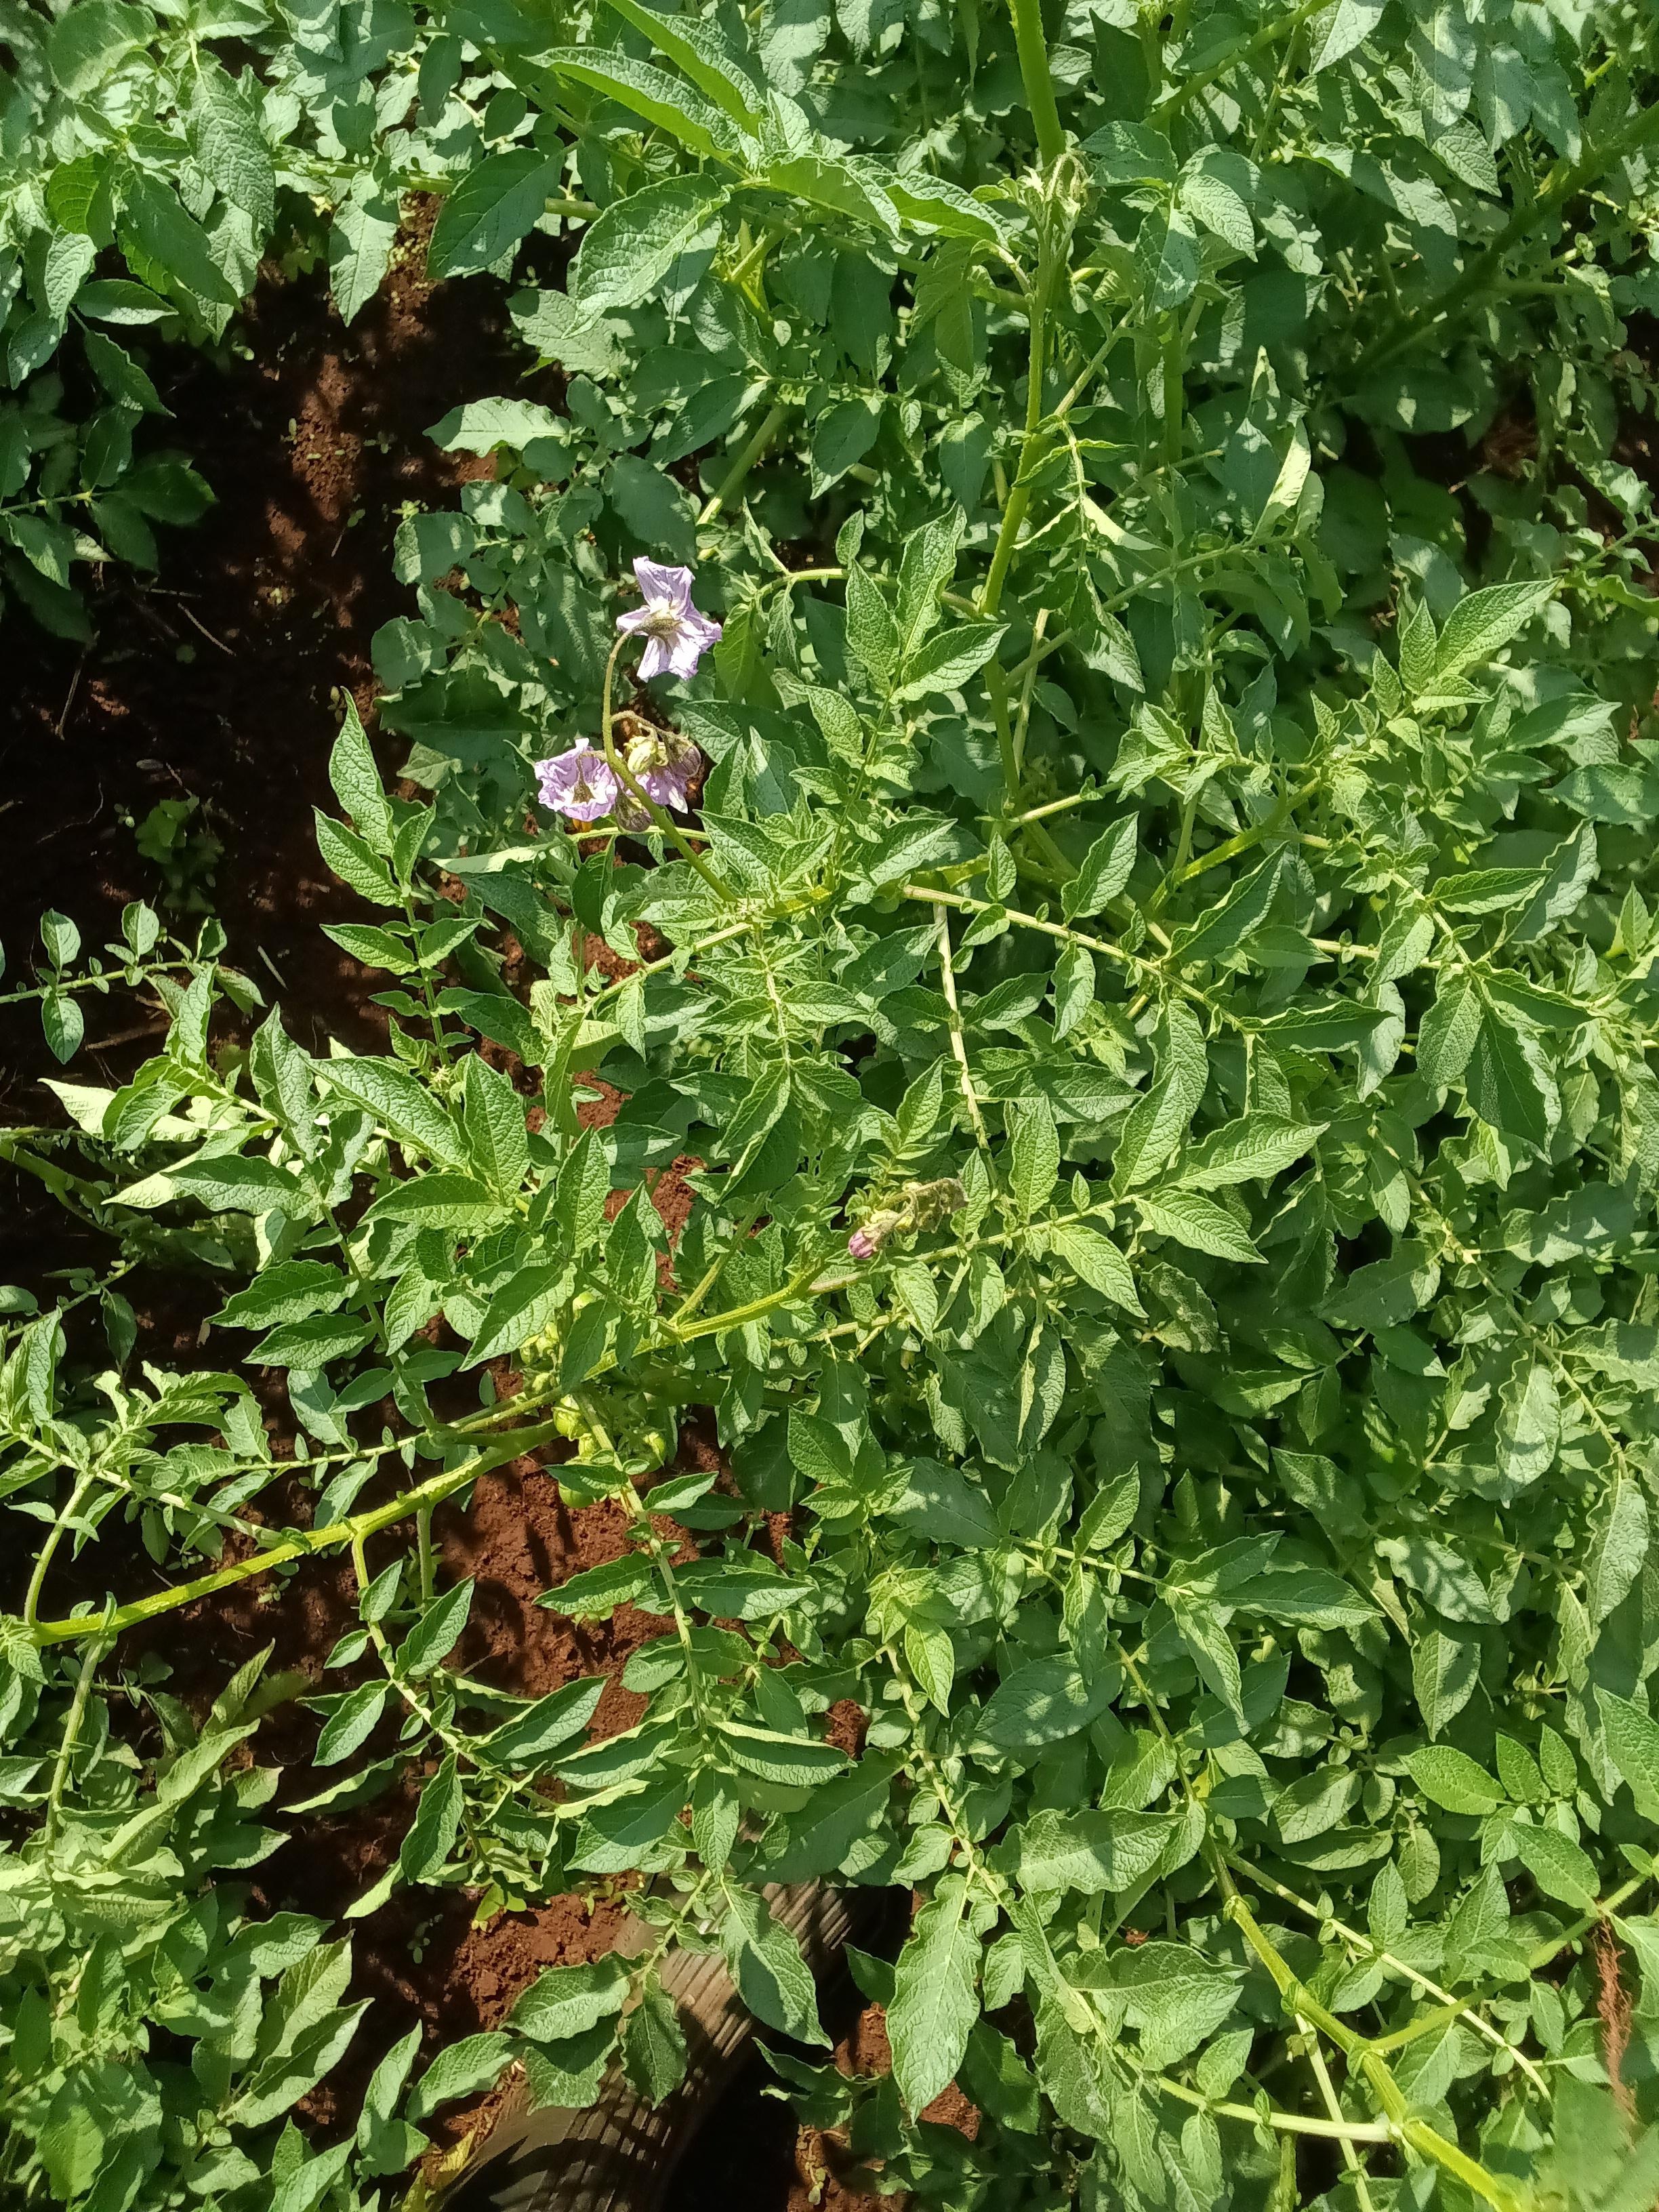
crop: potato
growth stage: flowering
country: Kenya
